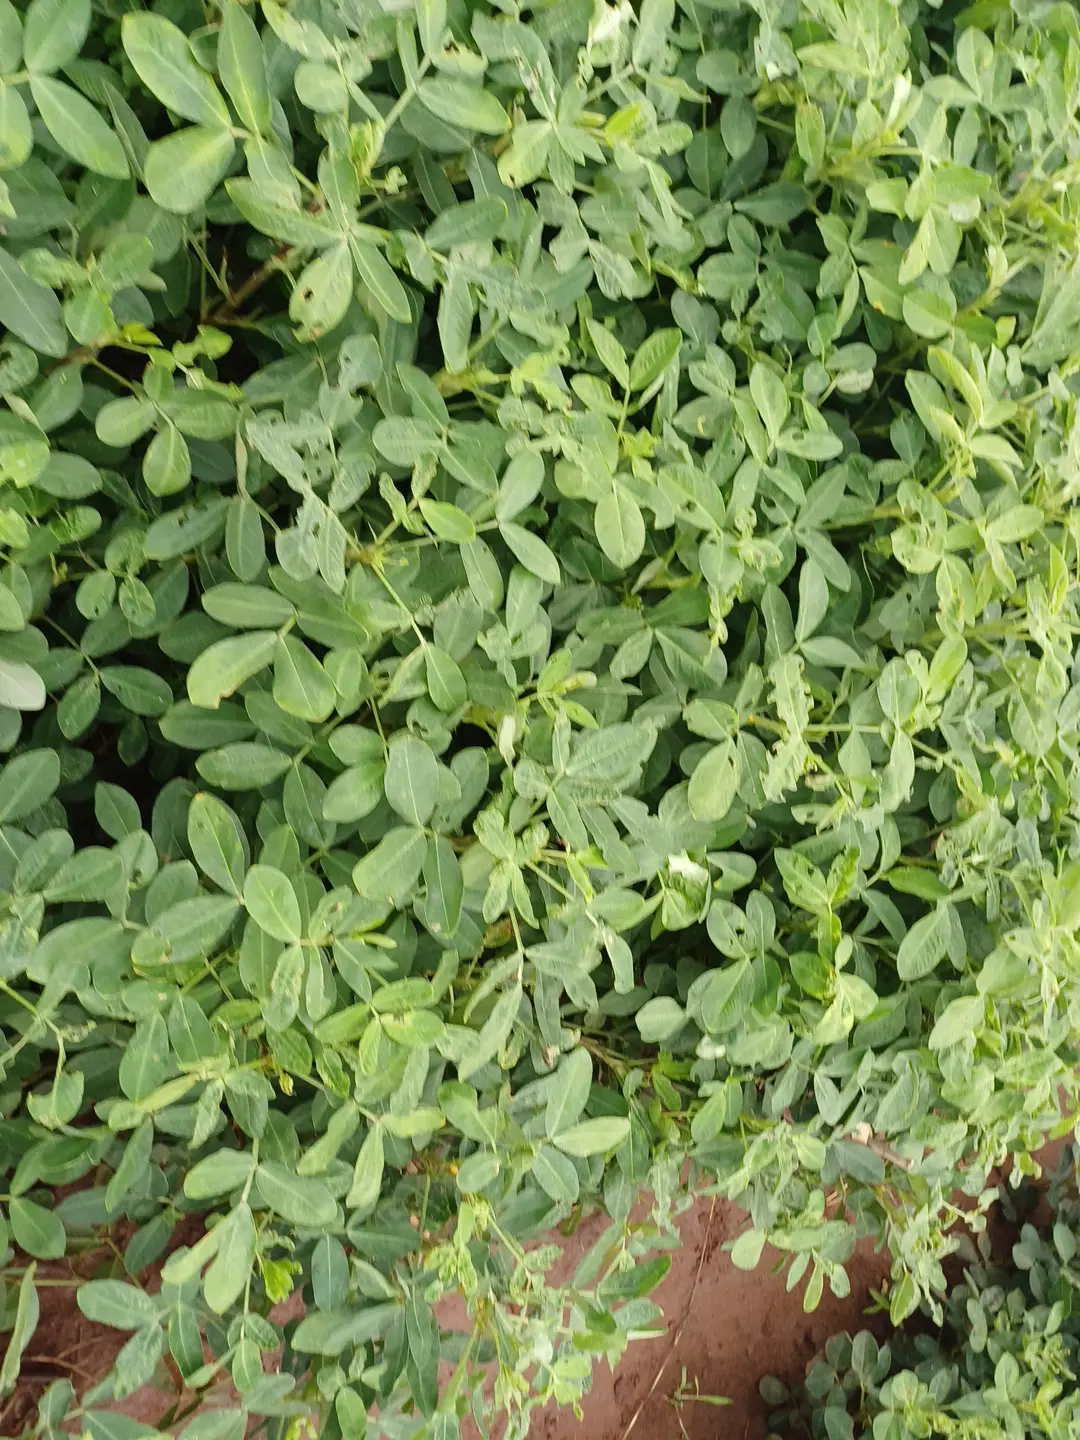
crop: groundnut
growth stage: pegging
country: Kenya
